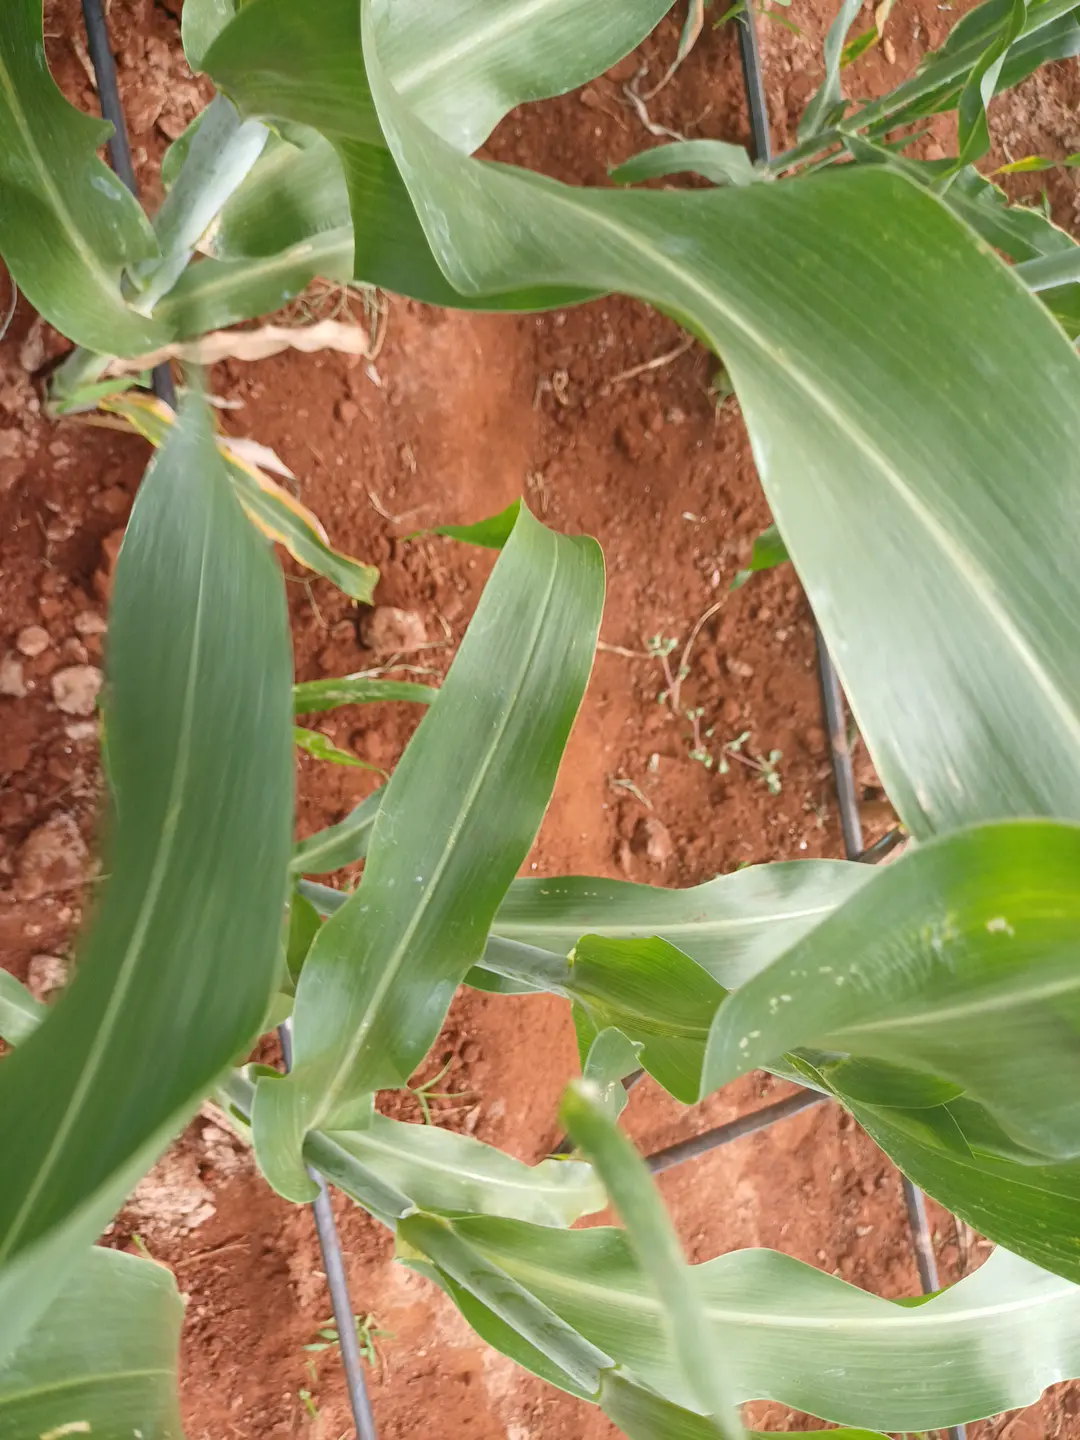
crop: sorghum
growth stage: heading tuber
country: Kenya
